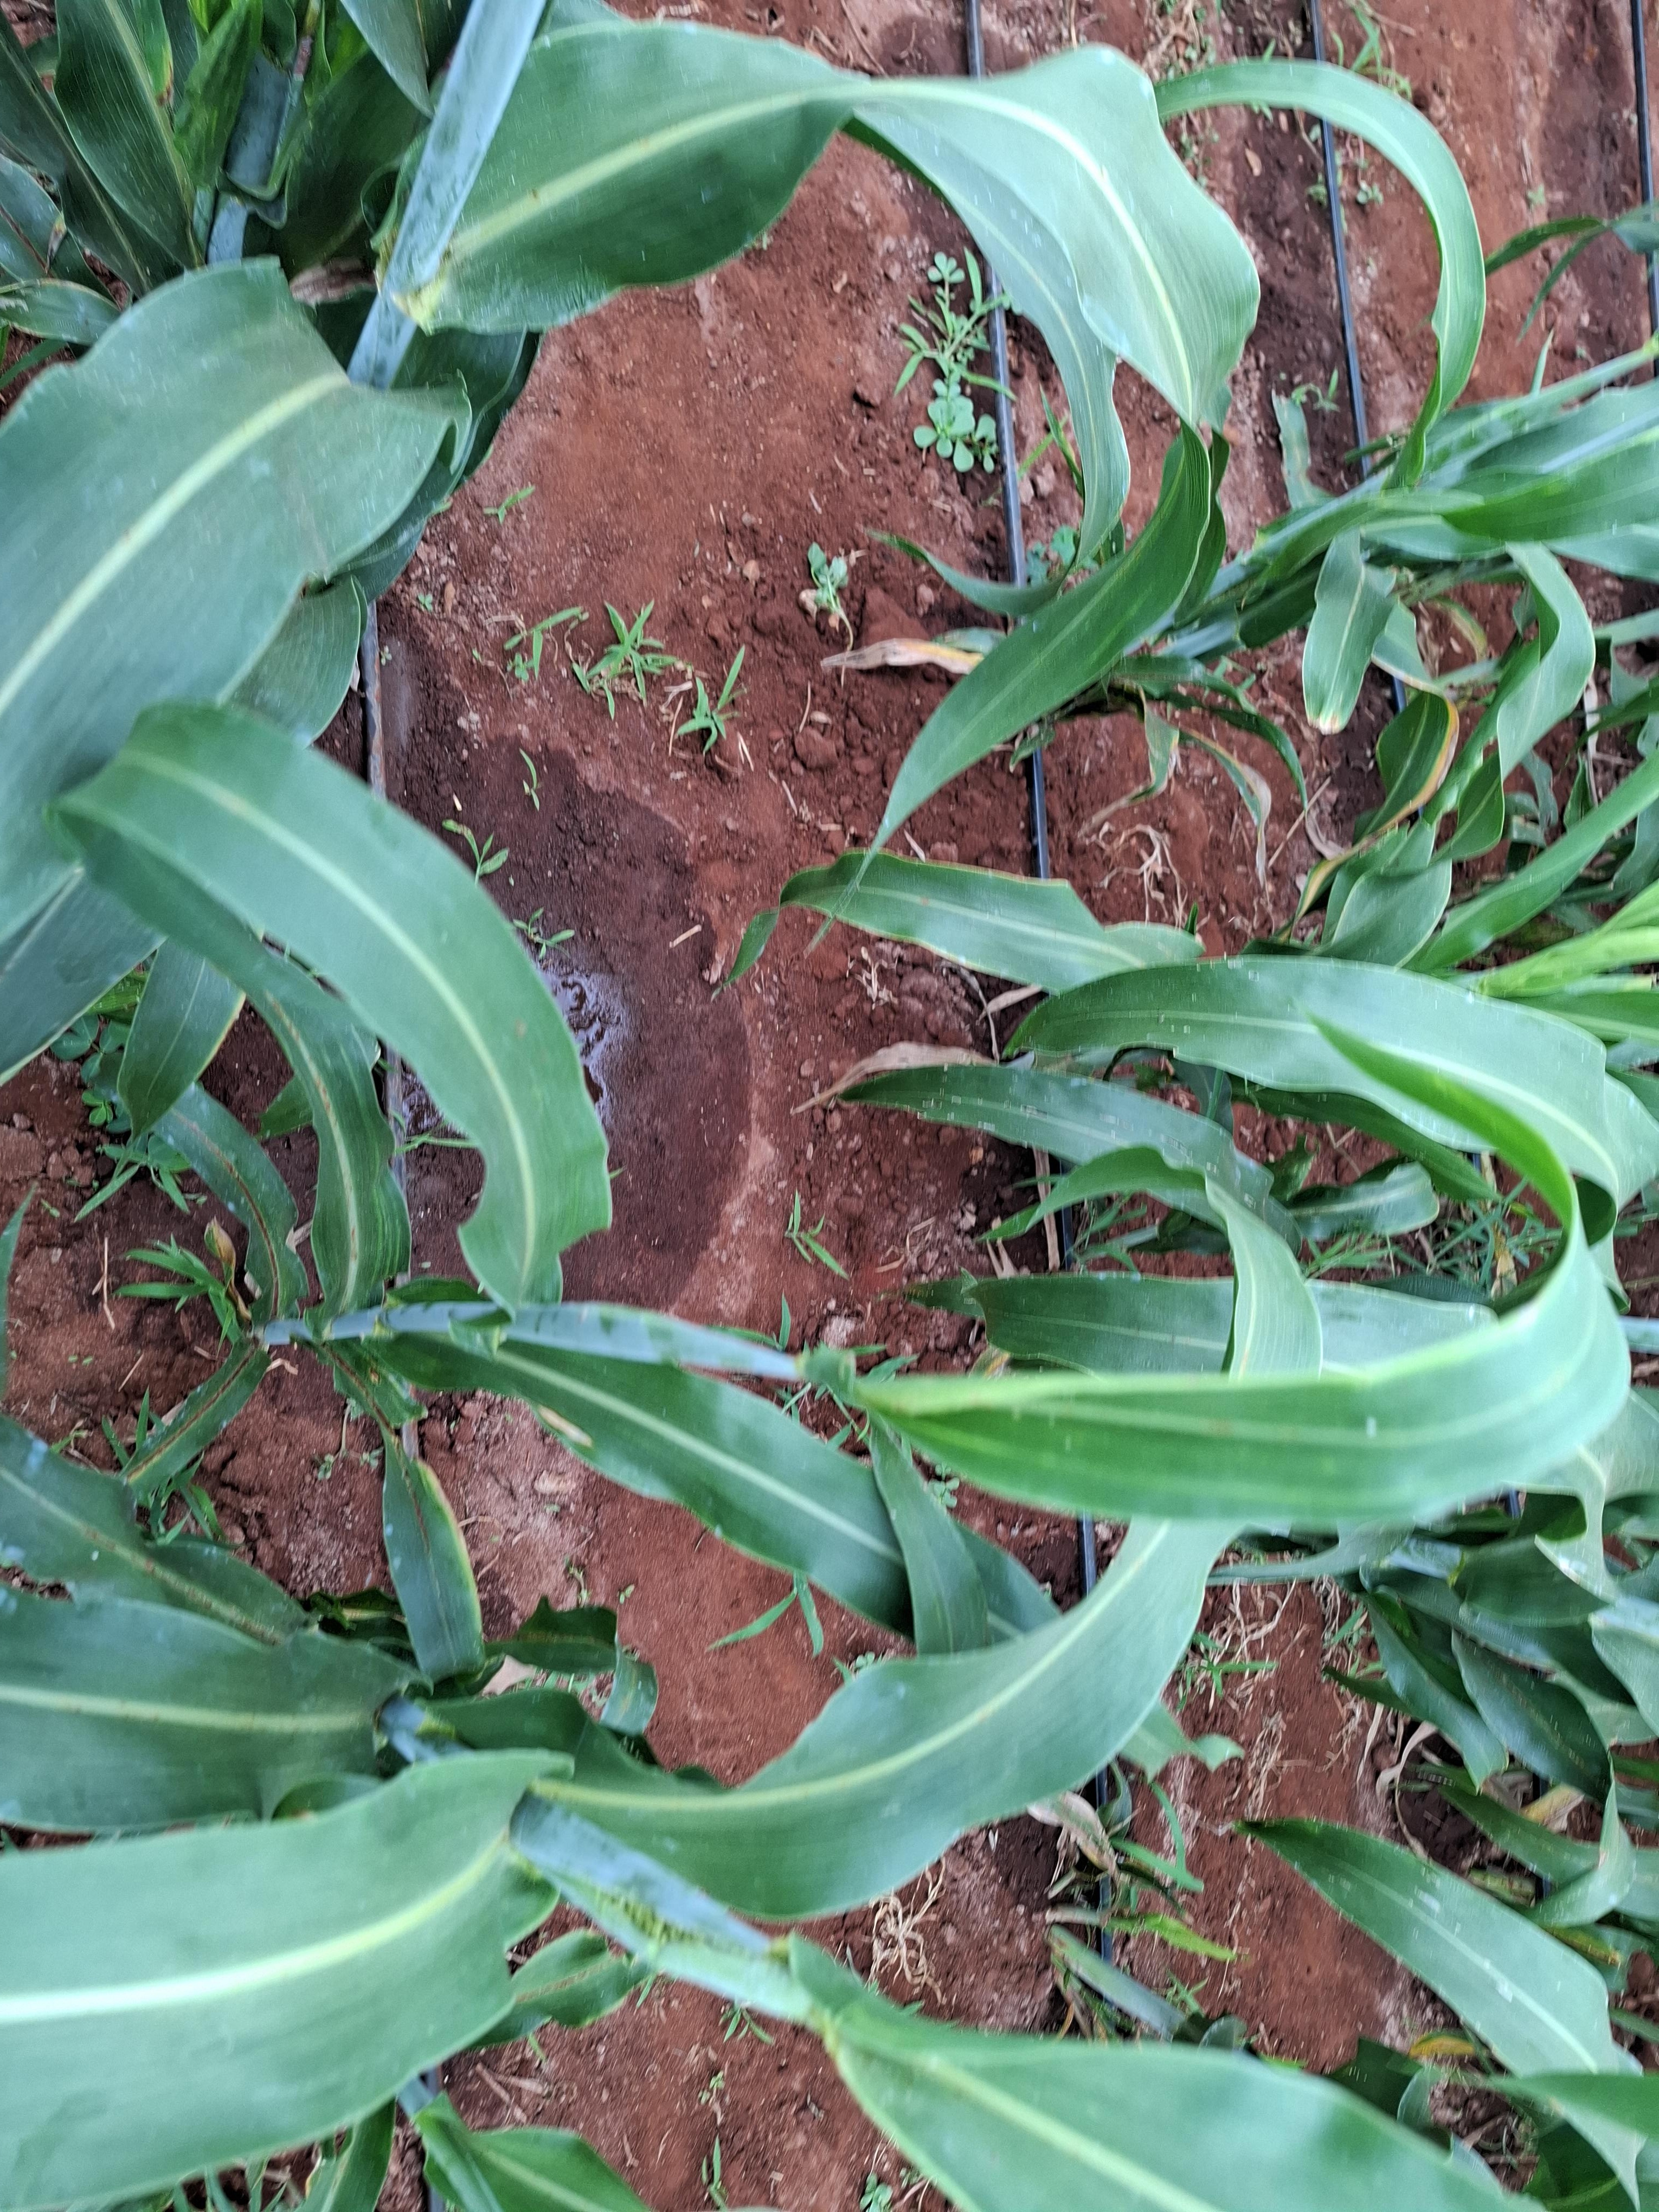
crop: sorghum
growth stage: flowering
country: Kenya
